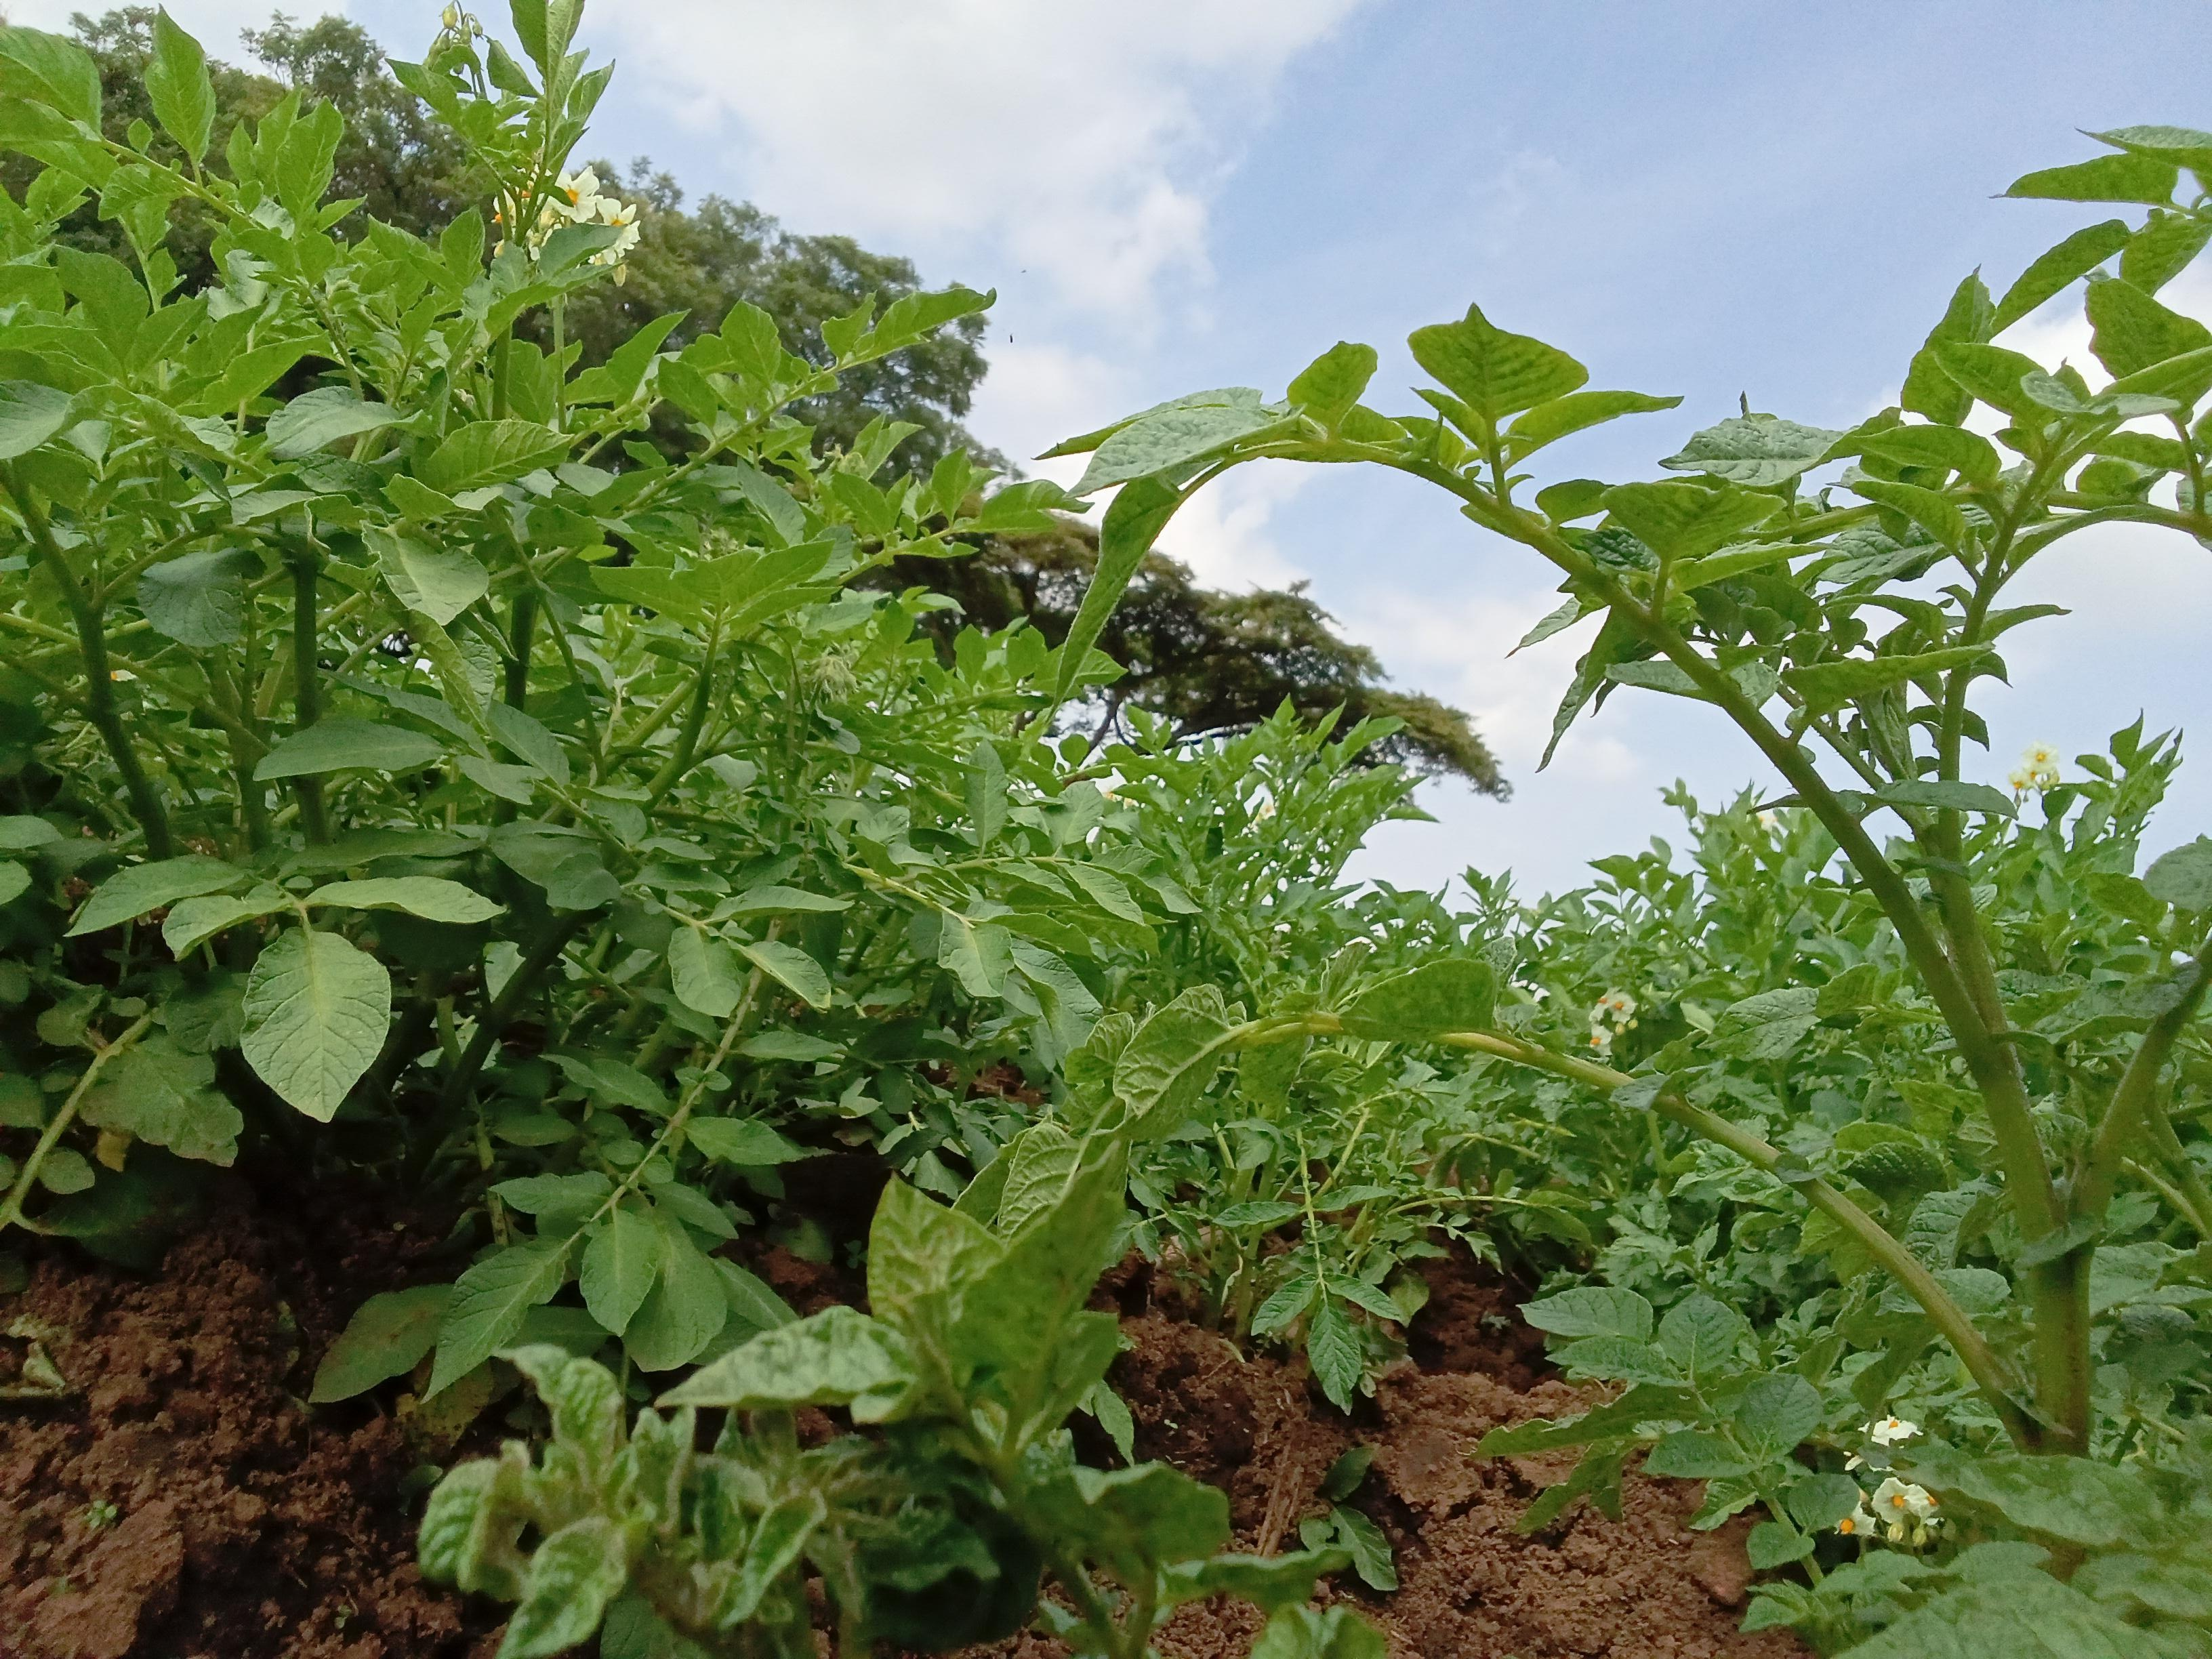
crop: potato
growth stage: vegetative
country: Kenya
